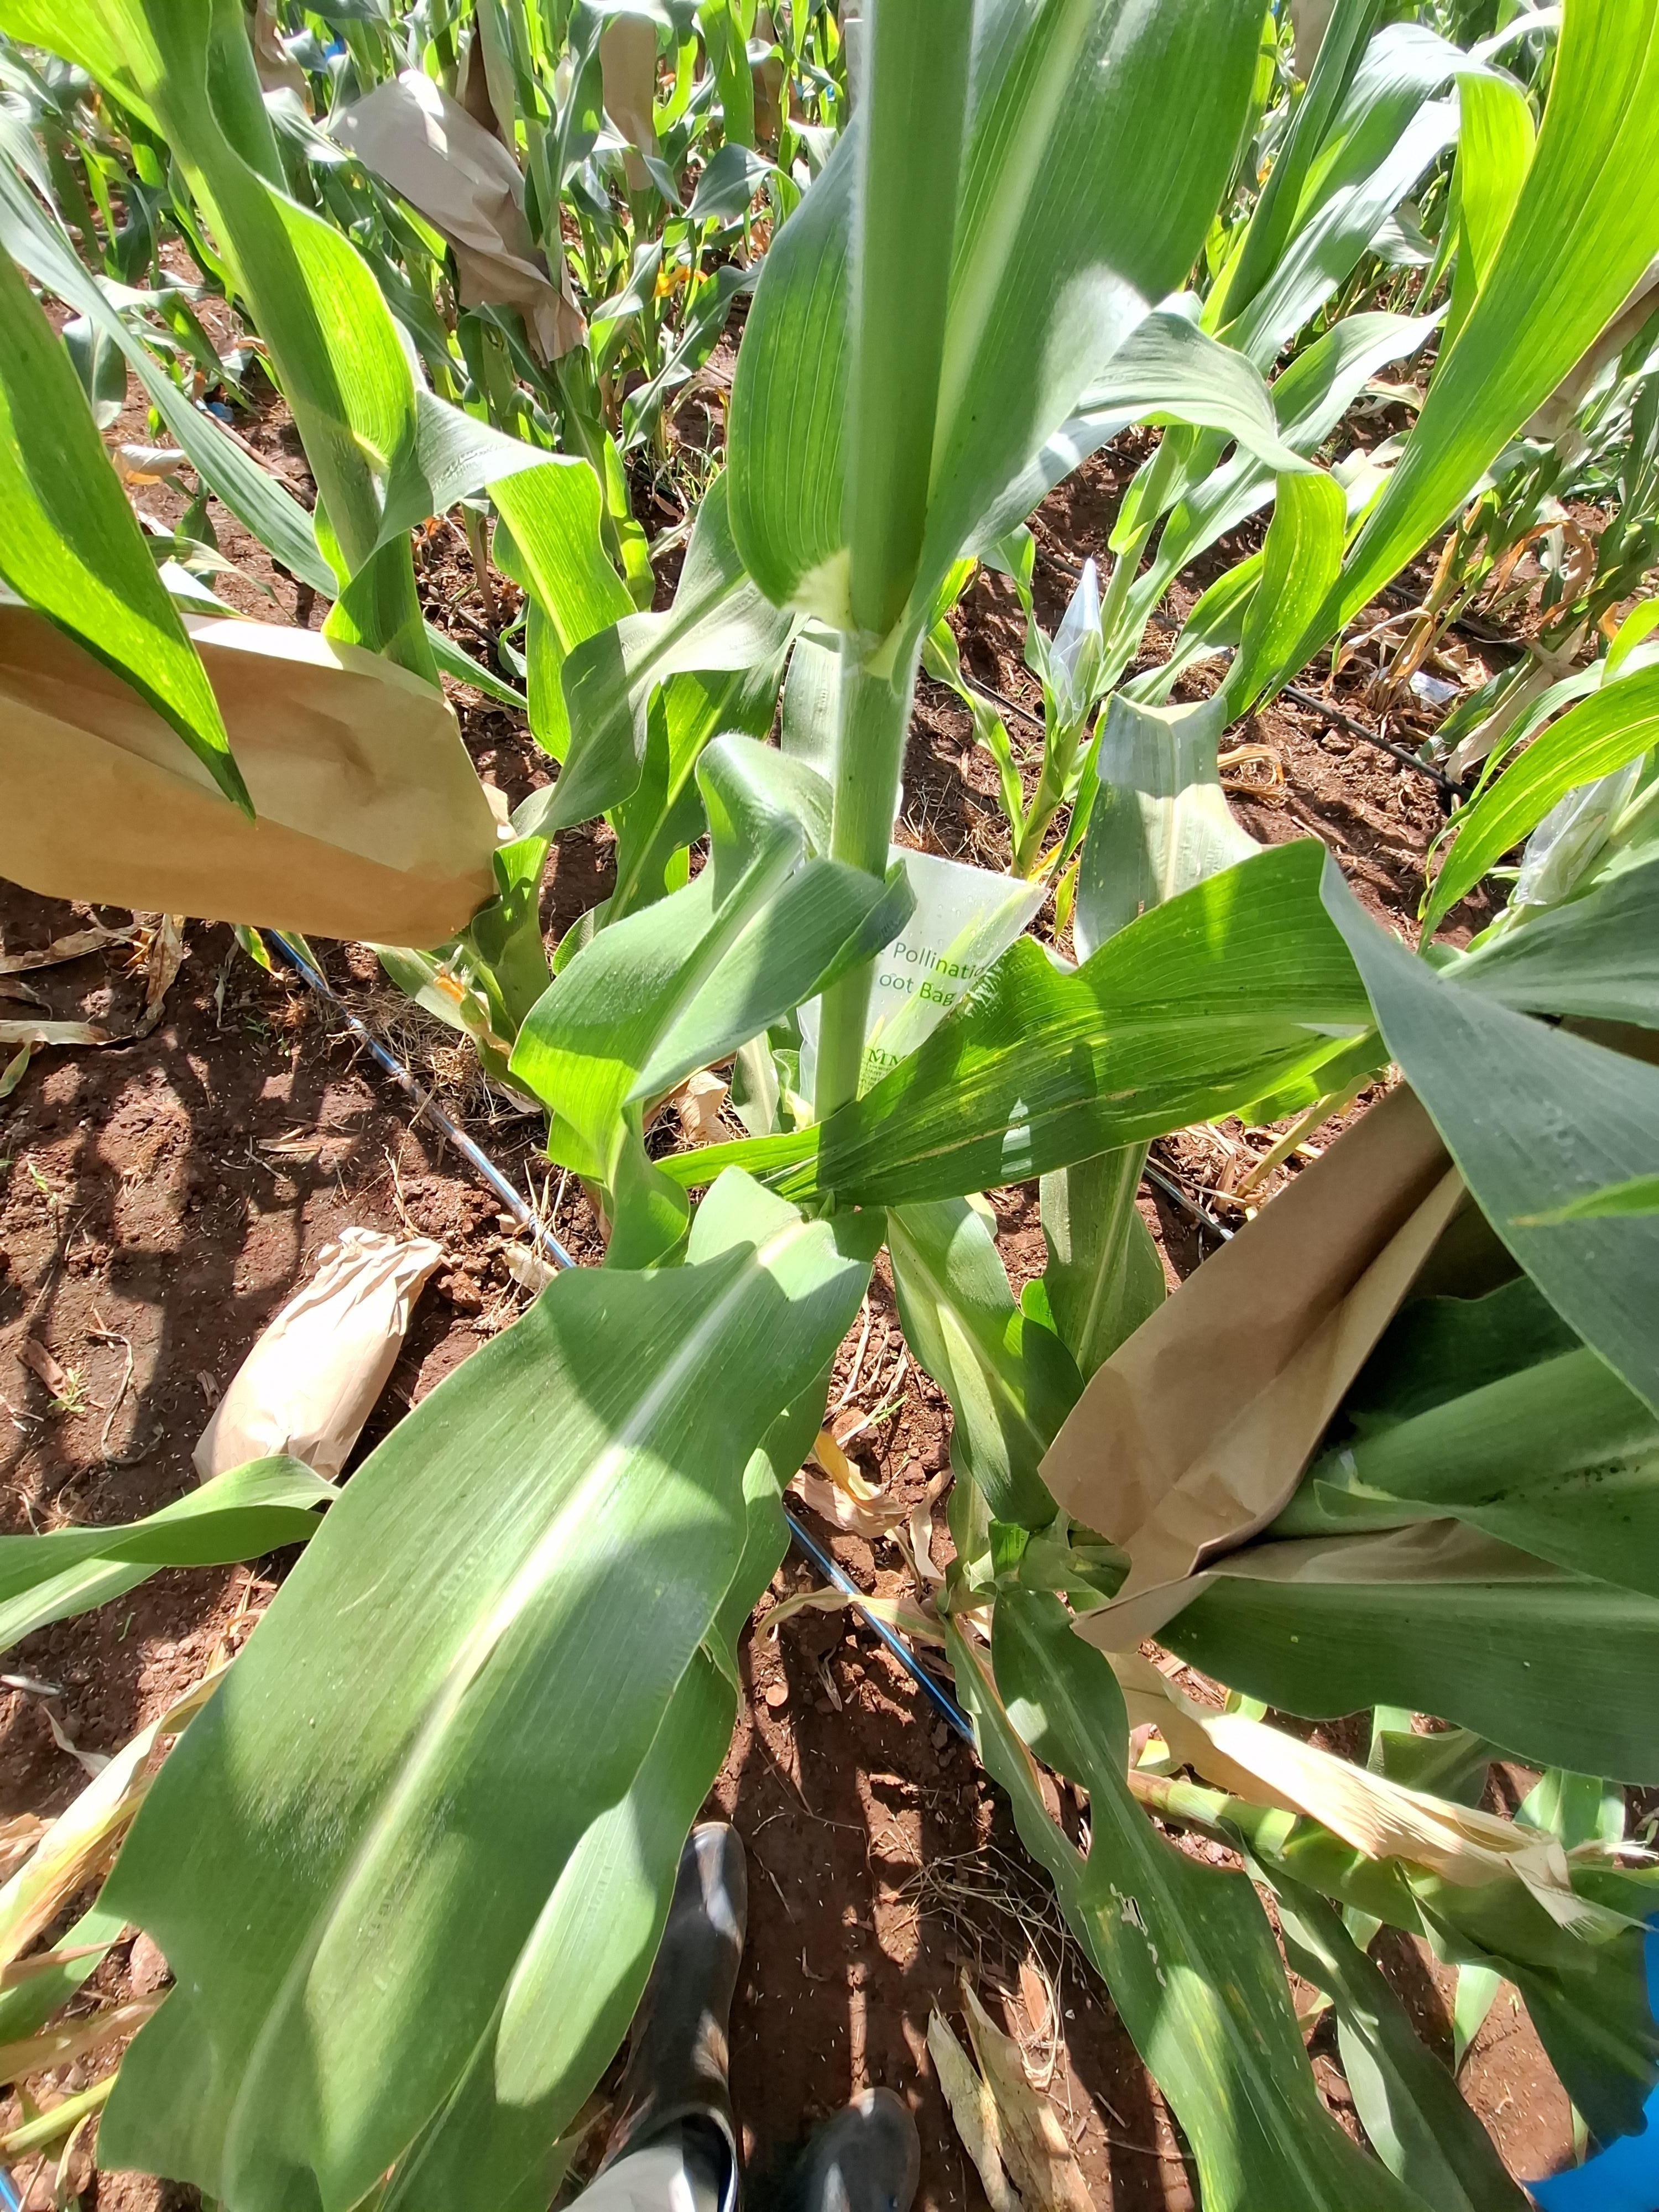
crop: maize
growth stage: flowering
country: Kenya
